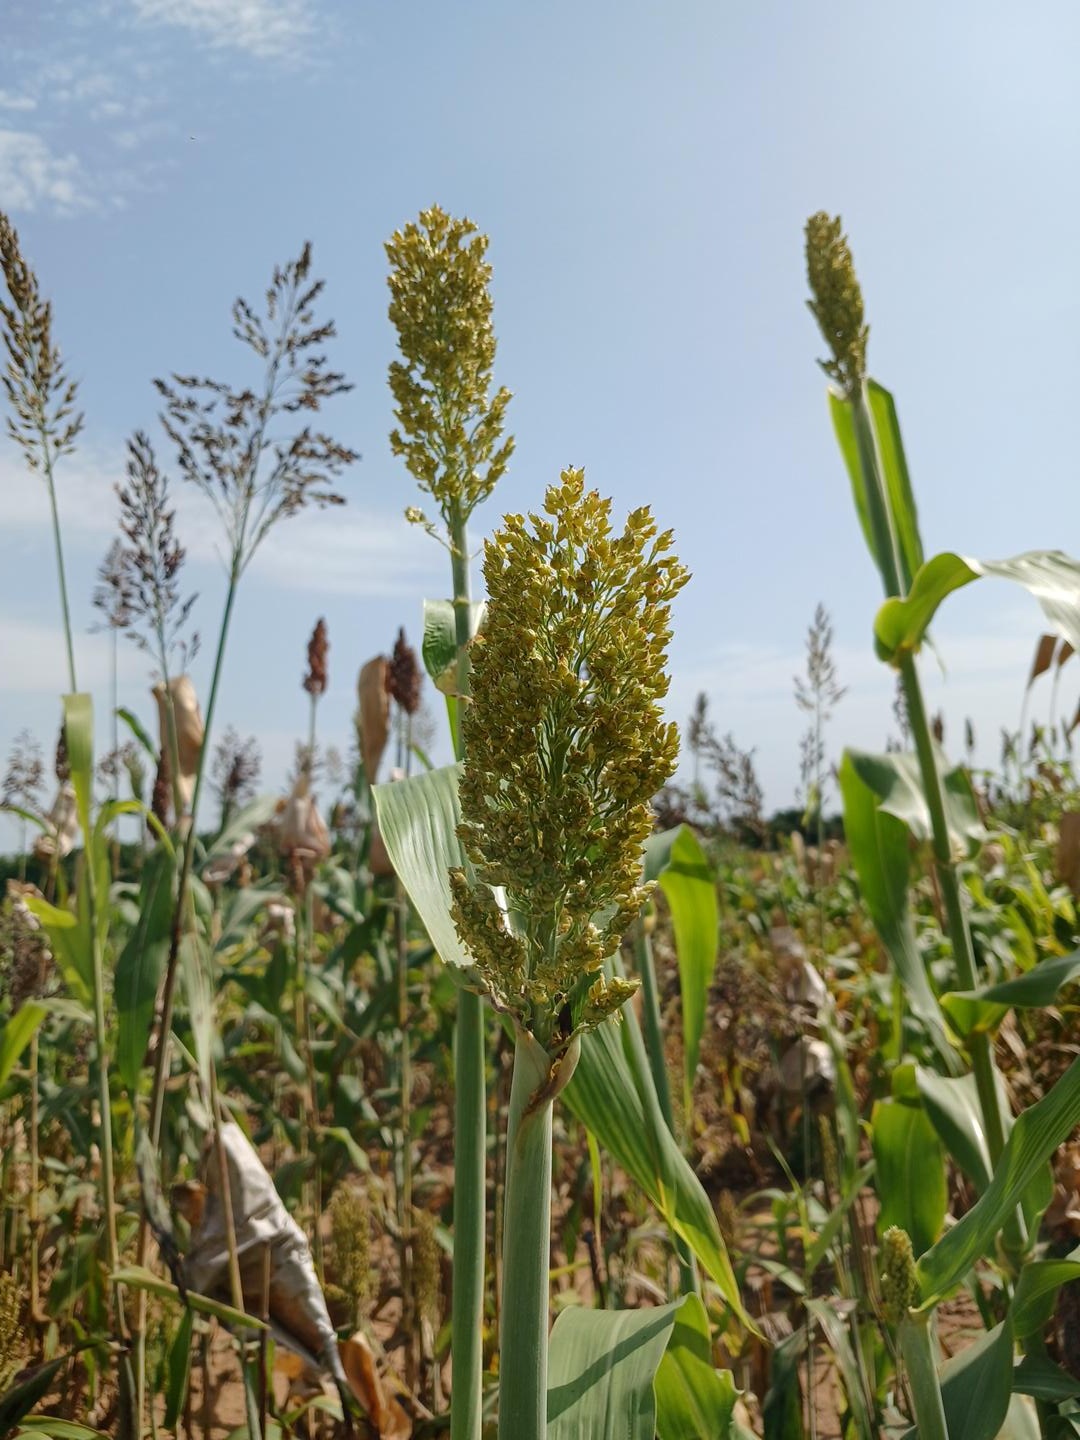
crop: sorghum
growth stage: filling grain
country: Senegal
